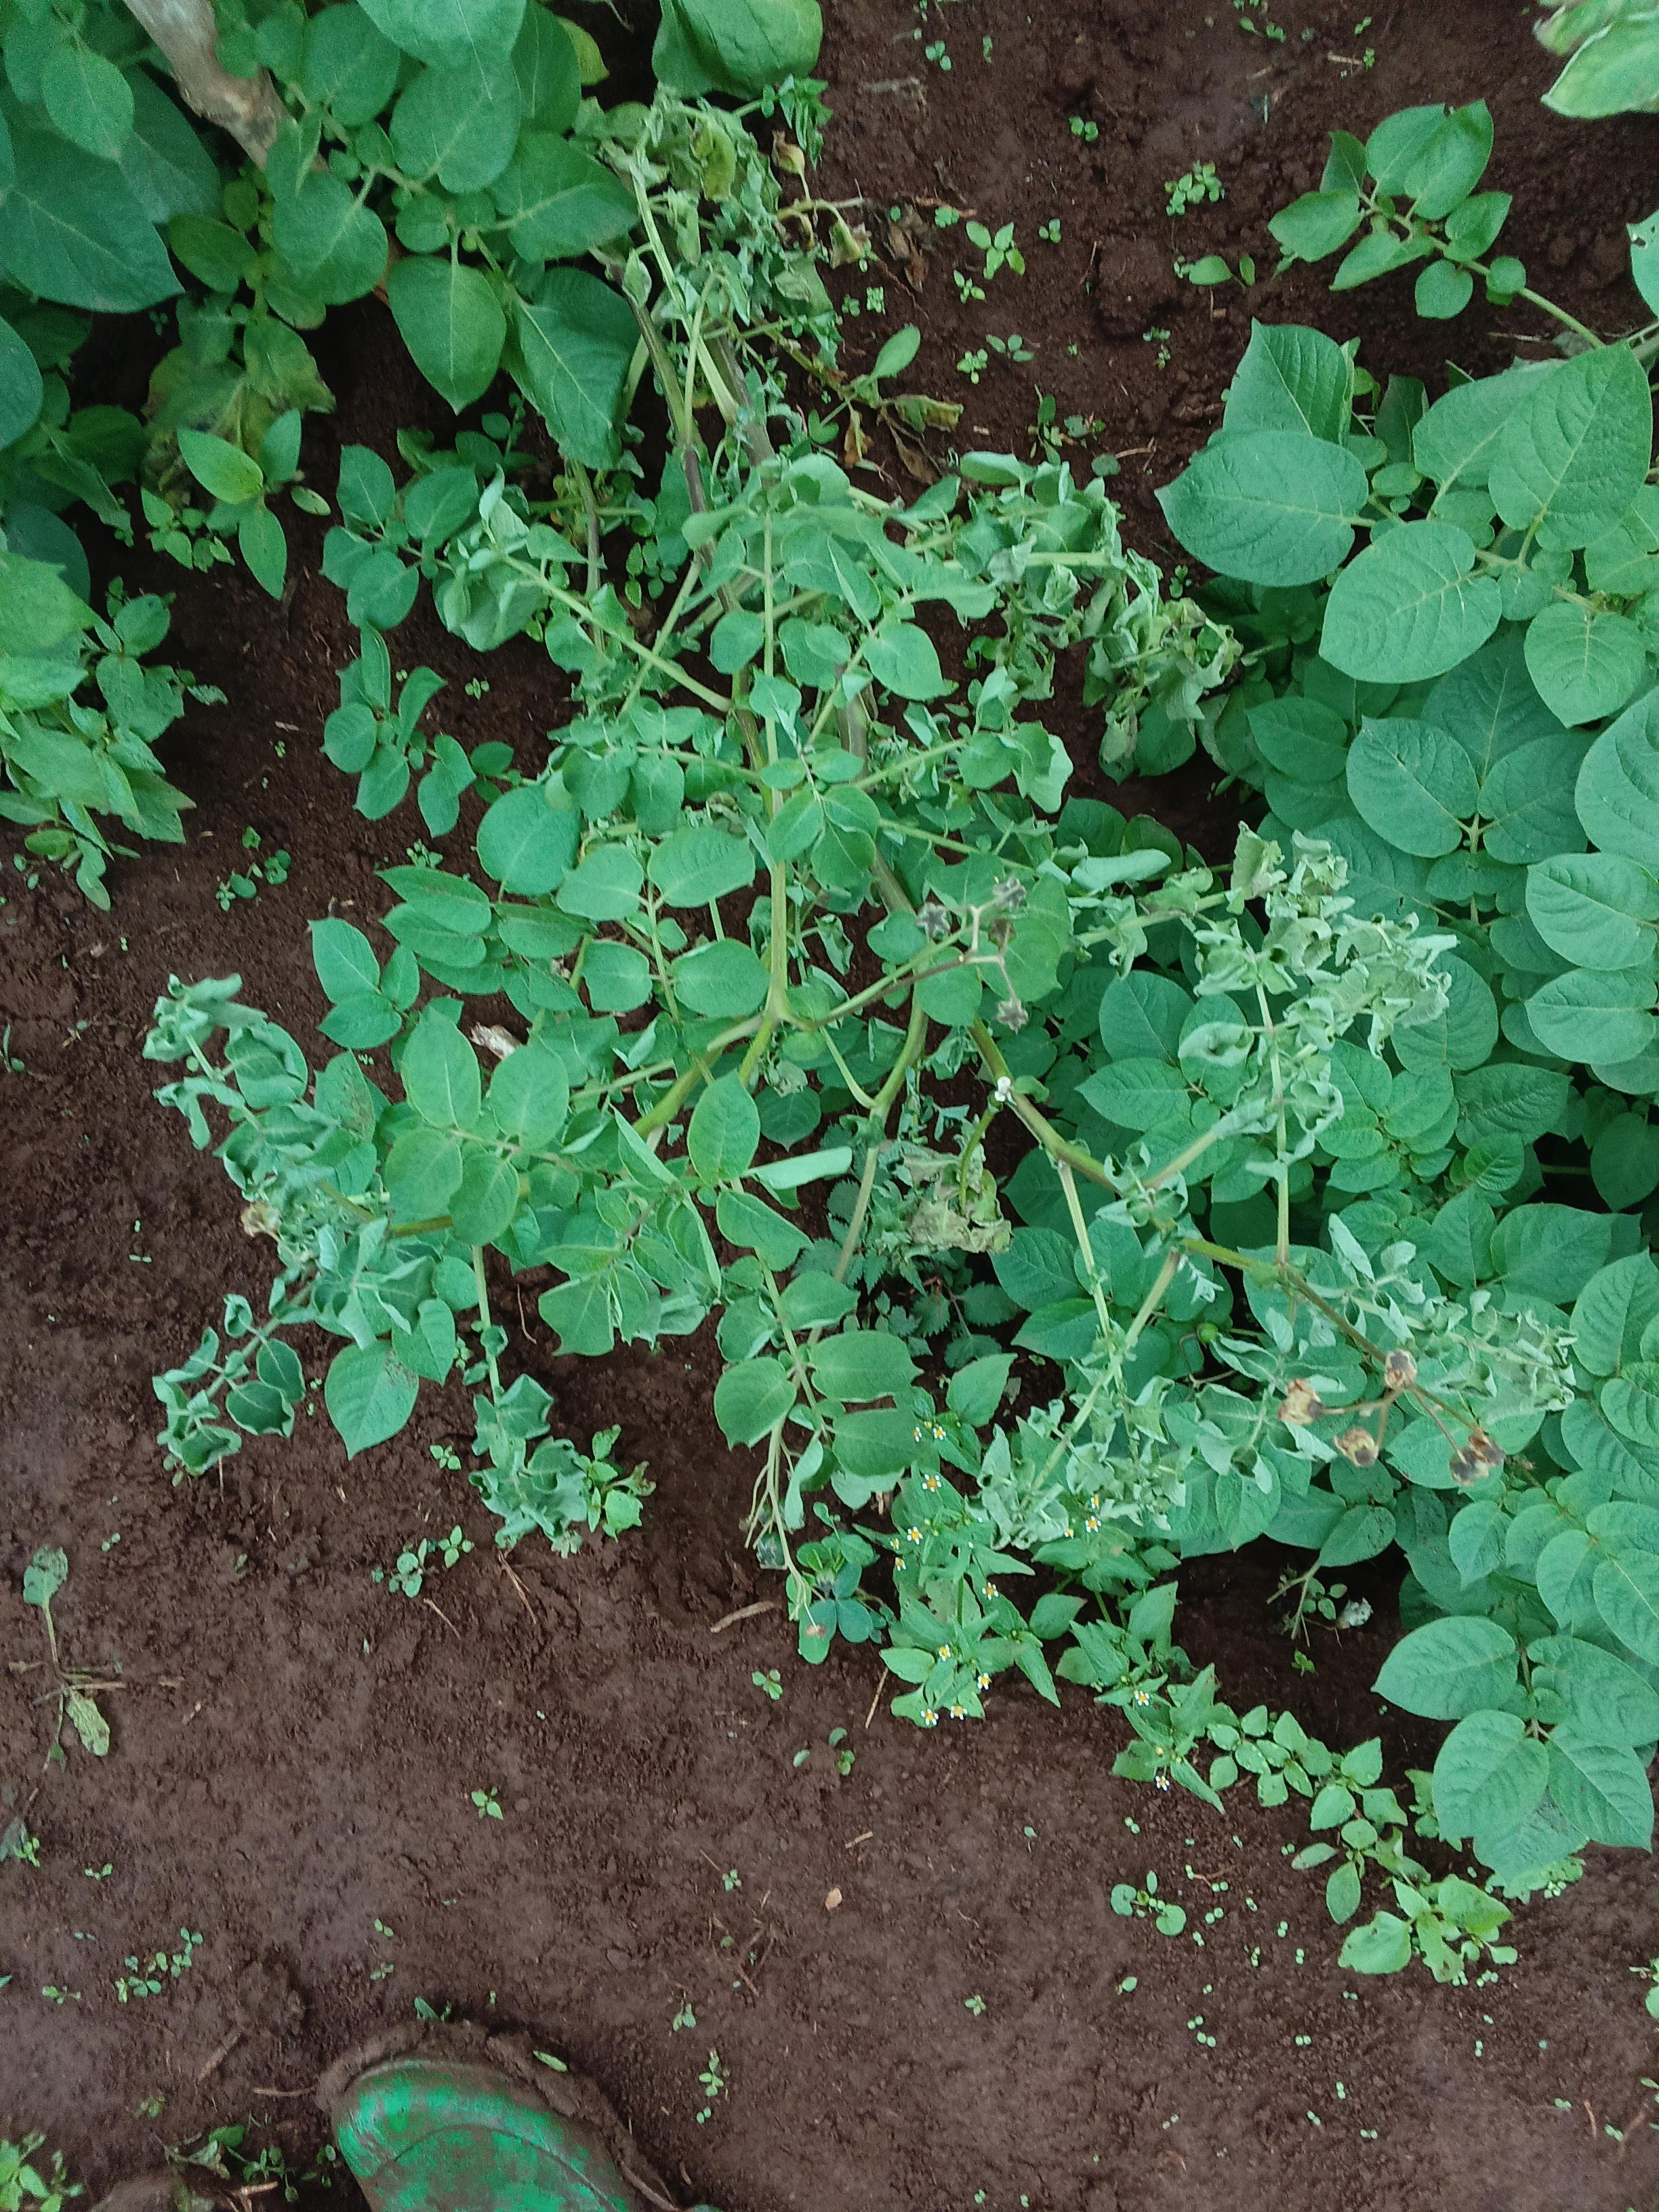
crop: potato
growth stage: flowering
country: Kenya
